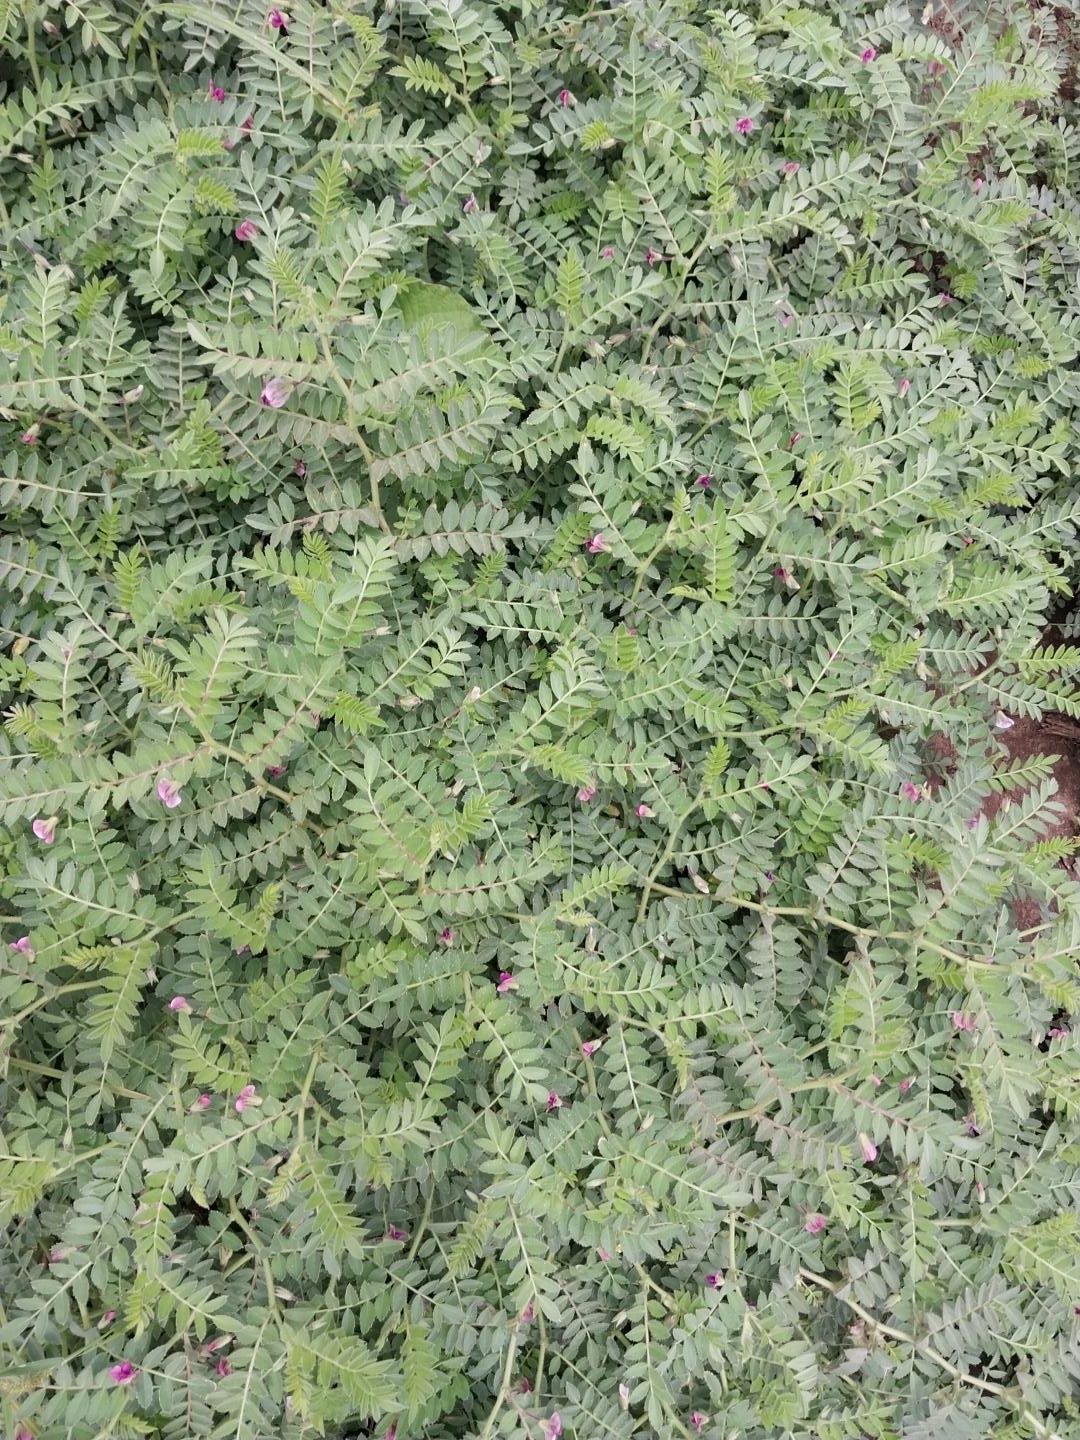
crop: chickpea
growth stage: development pod
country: Tanzania
